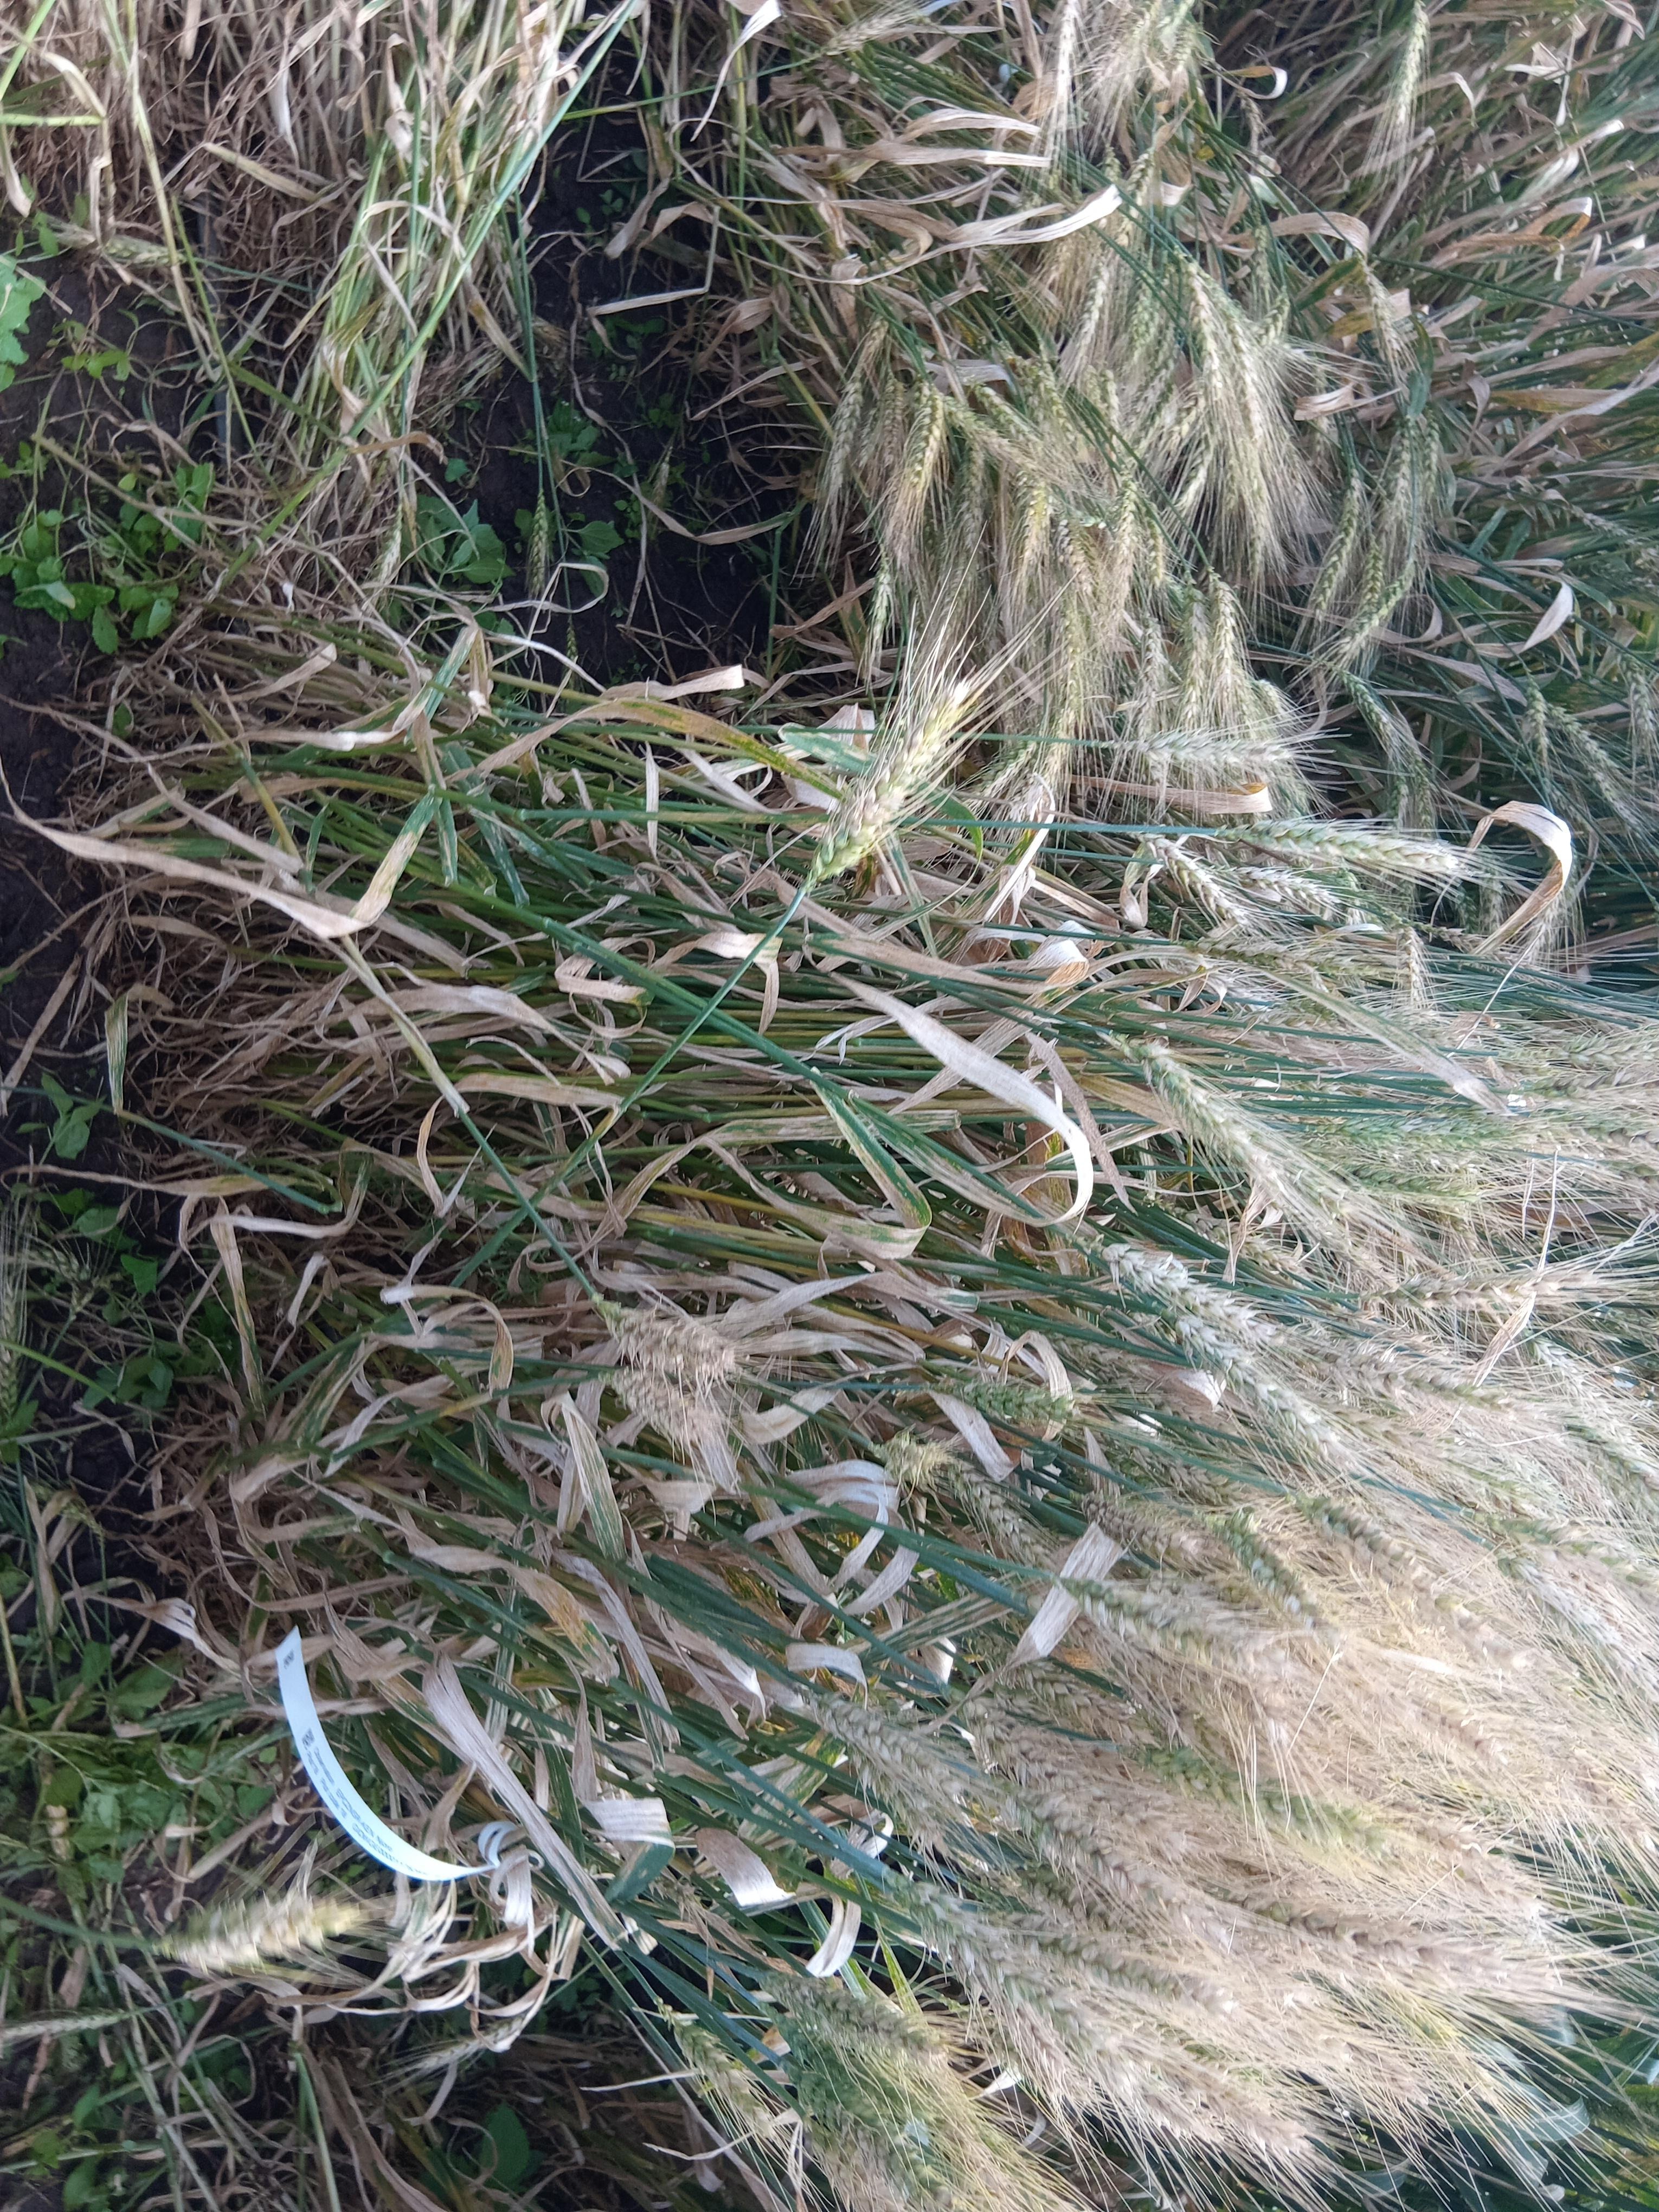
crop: wheat
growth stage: maturity
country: Kenya
